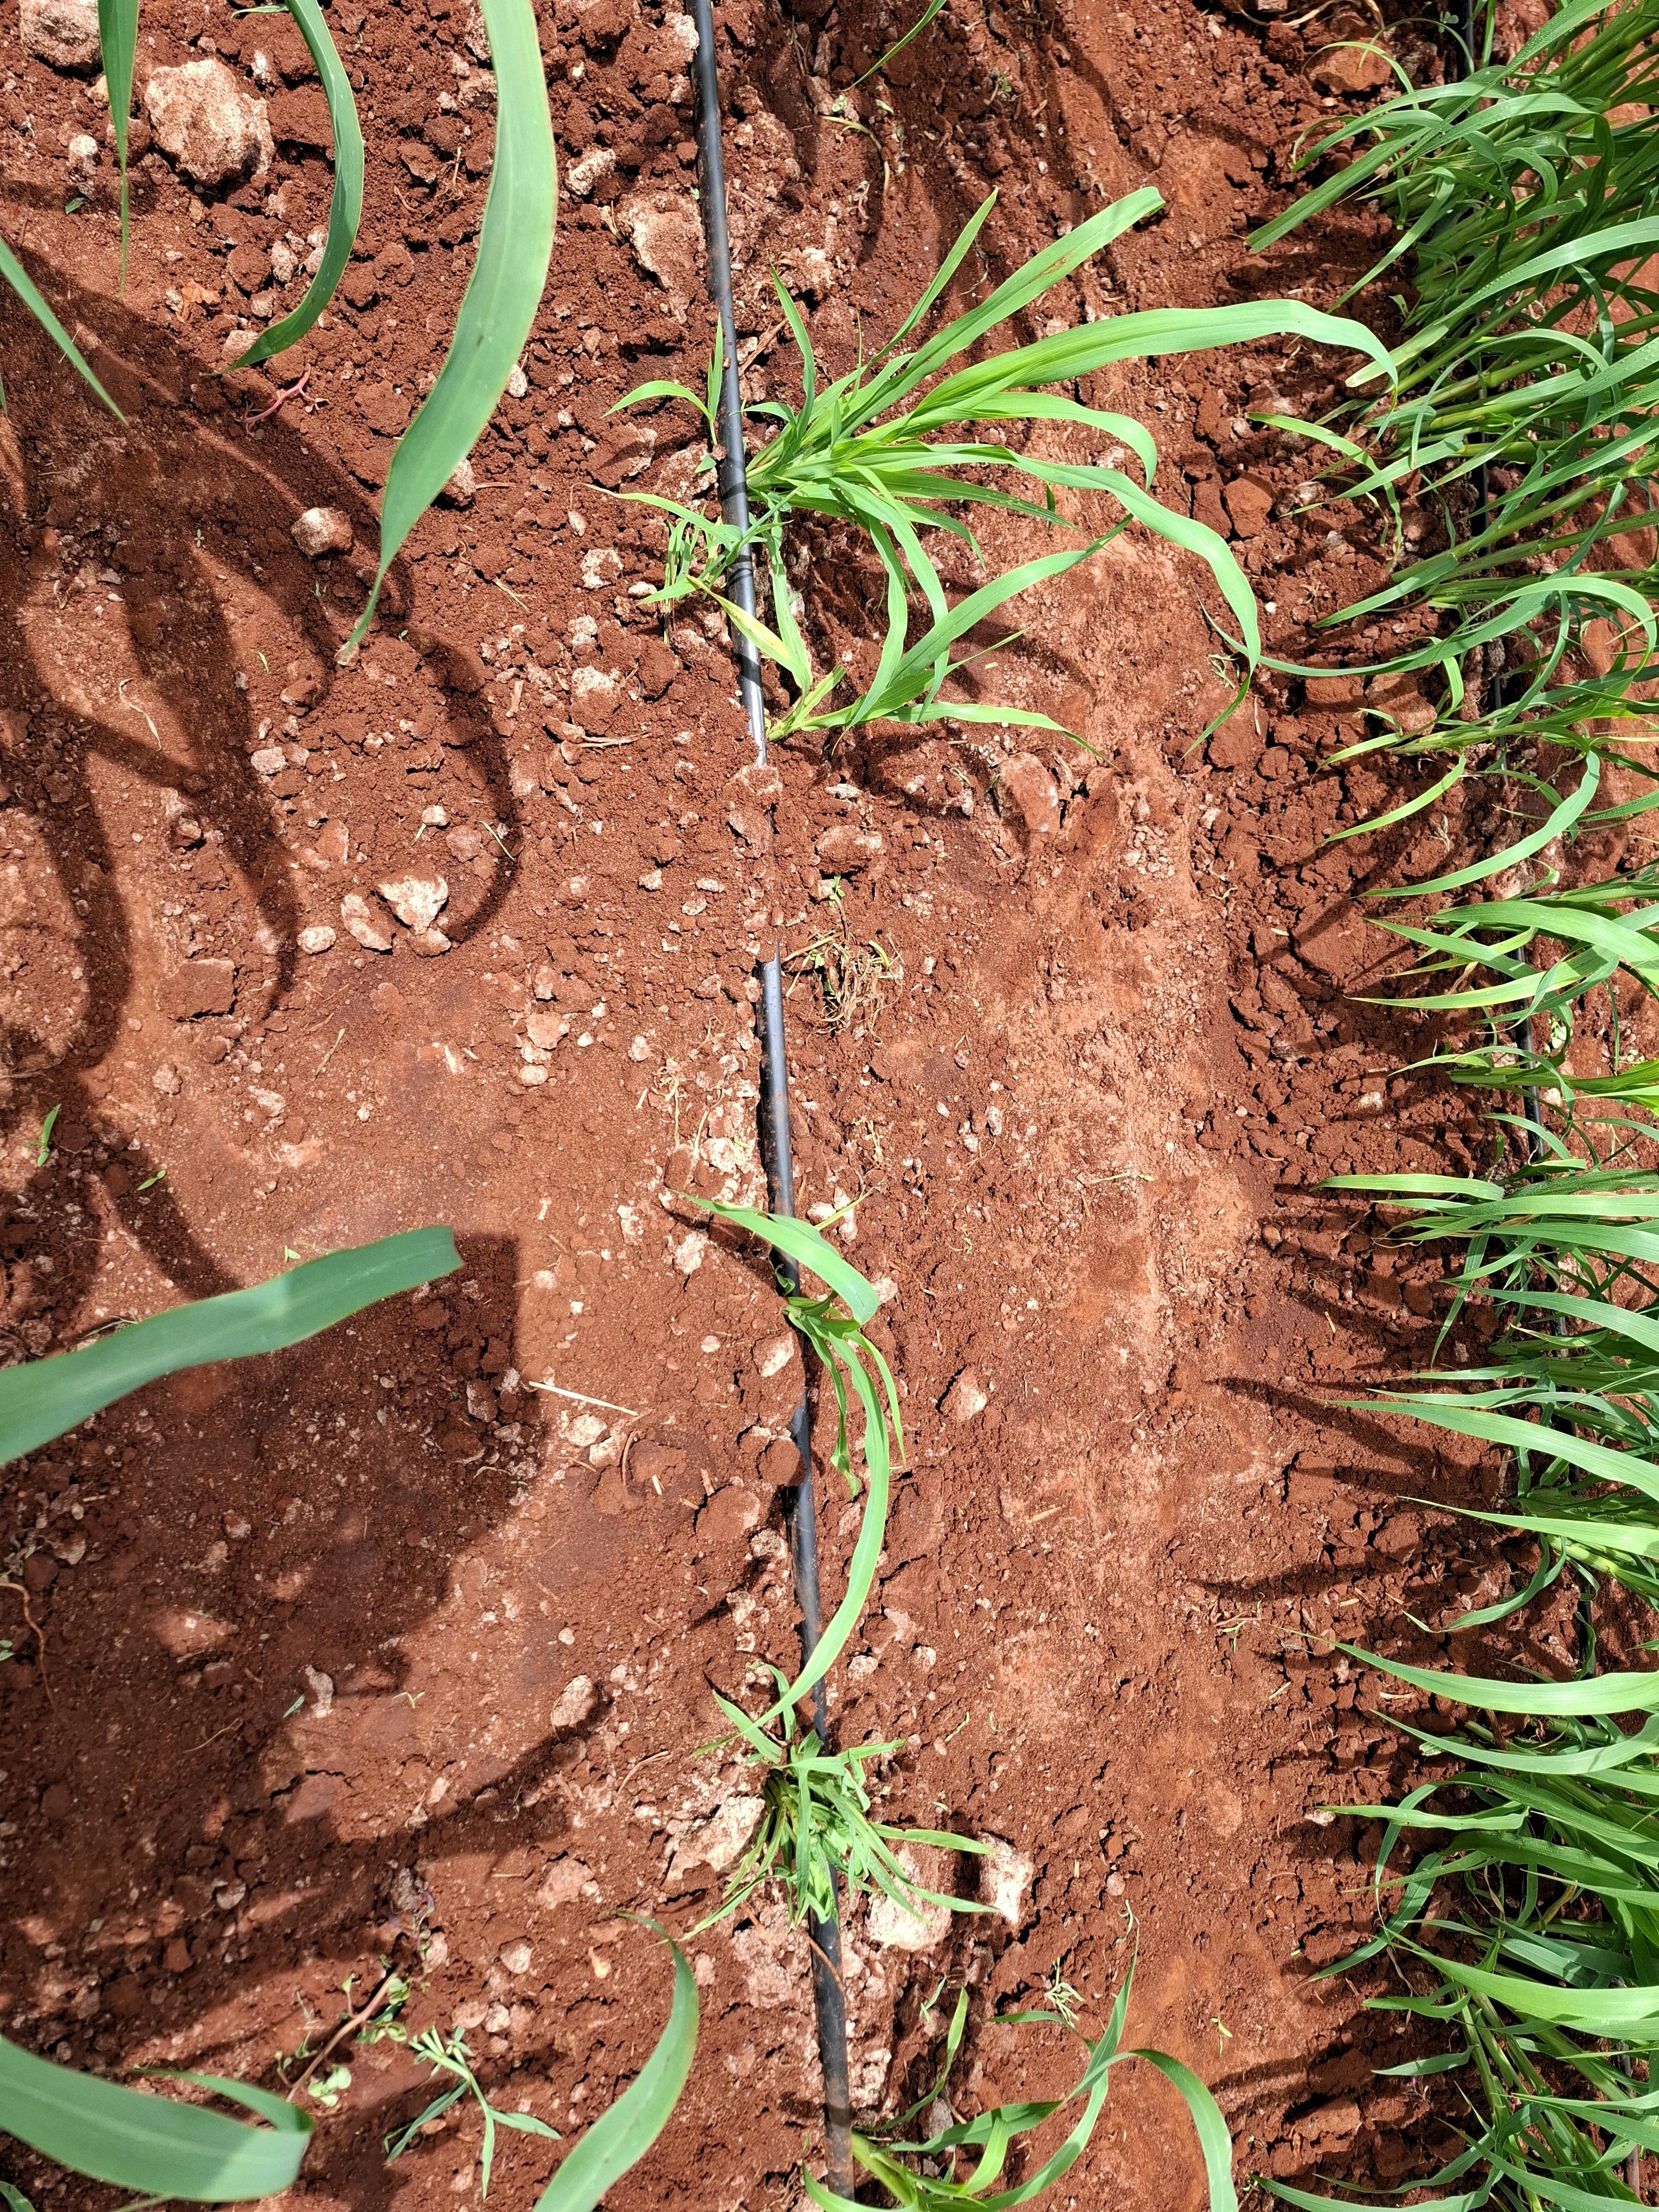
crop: pearl millet
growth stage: elongation stem
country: Kenya
